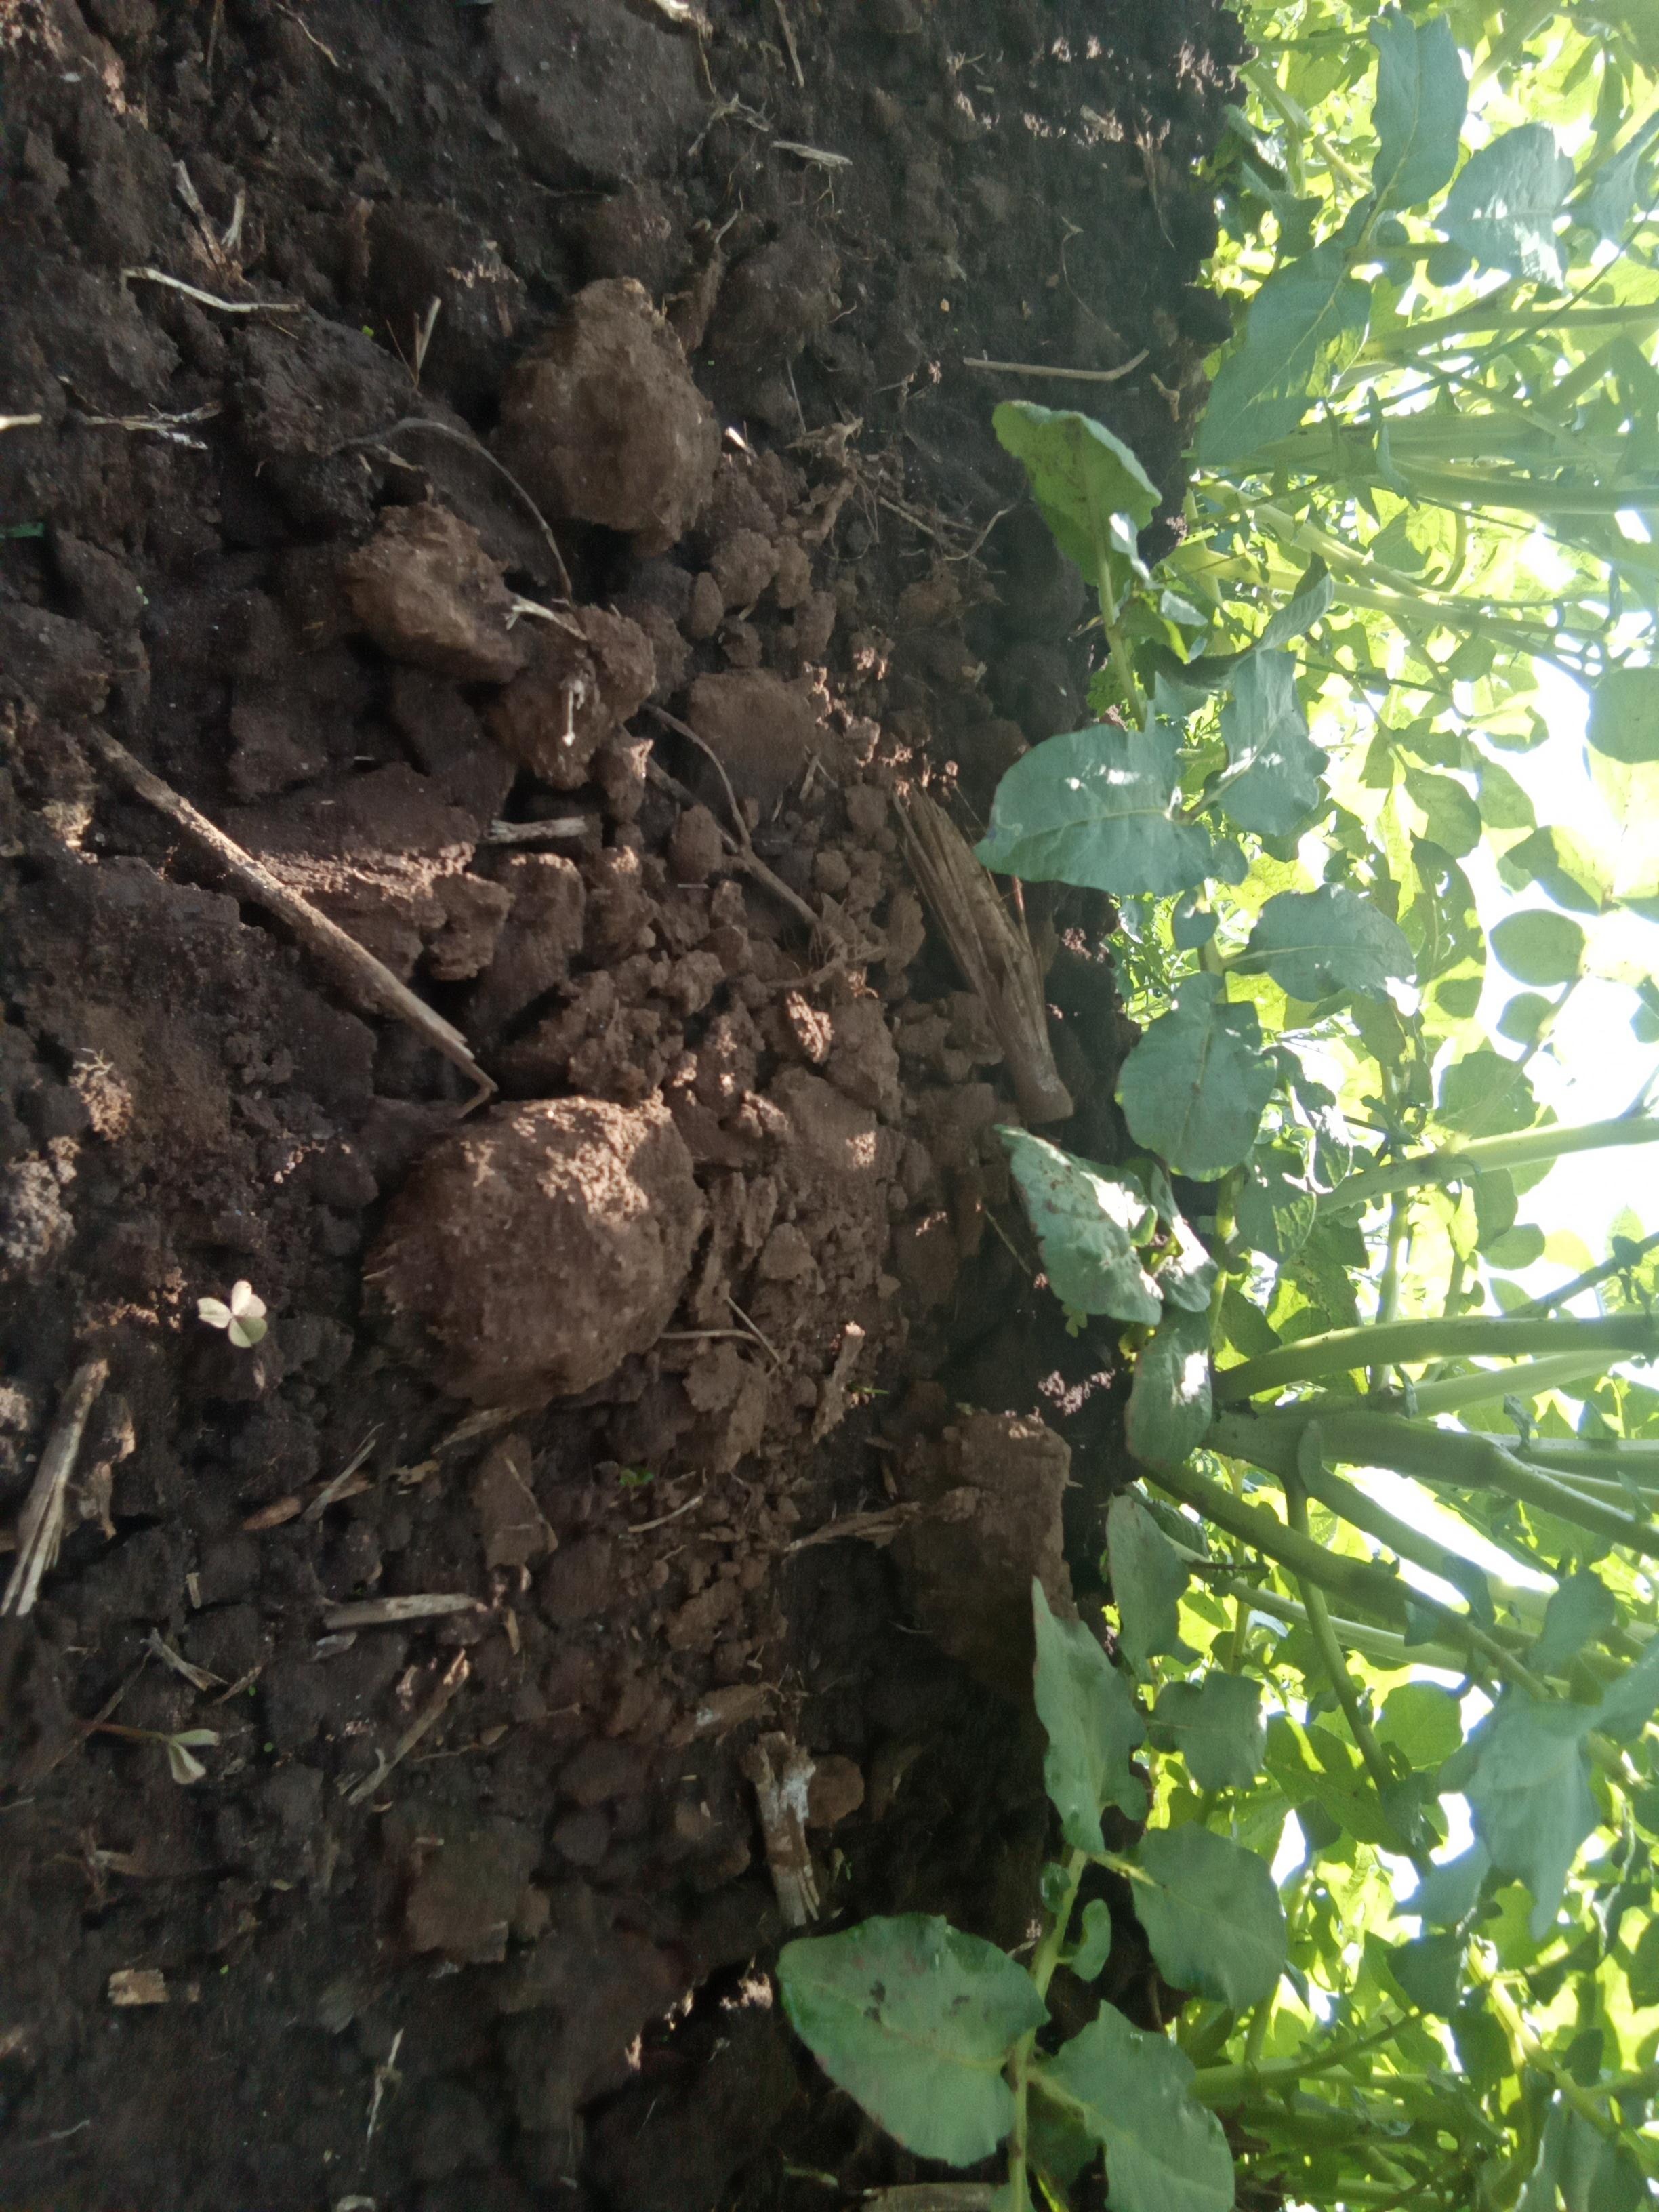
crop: potato
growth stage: vegetative
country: Kenya
